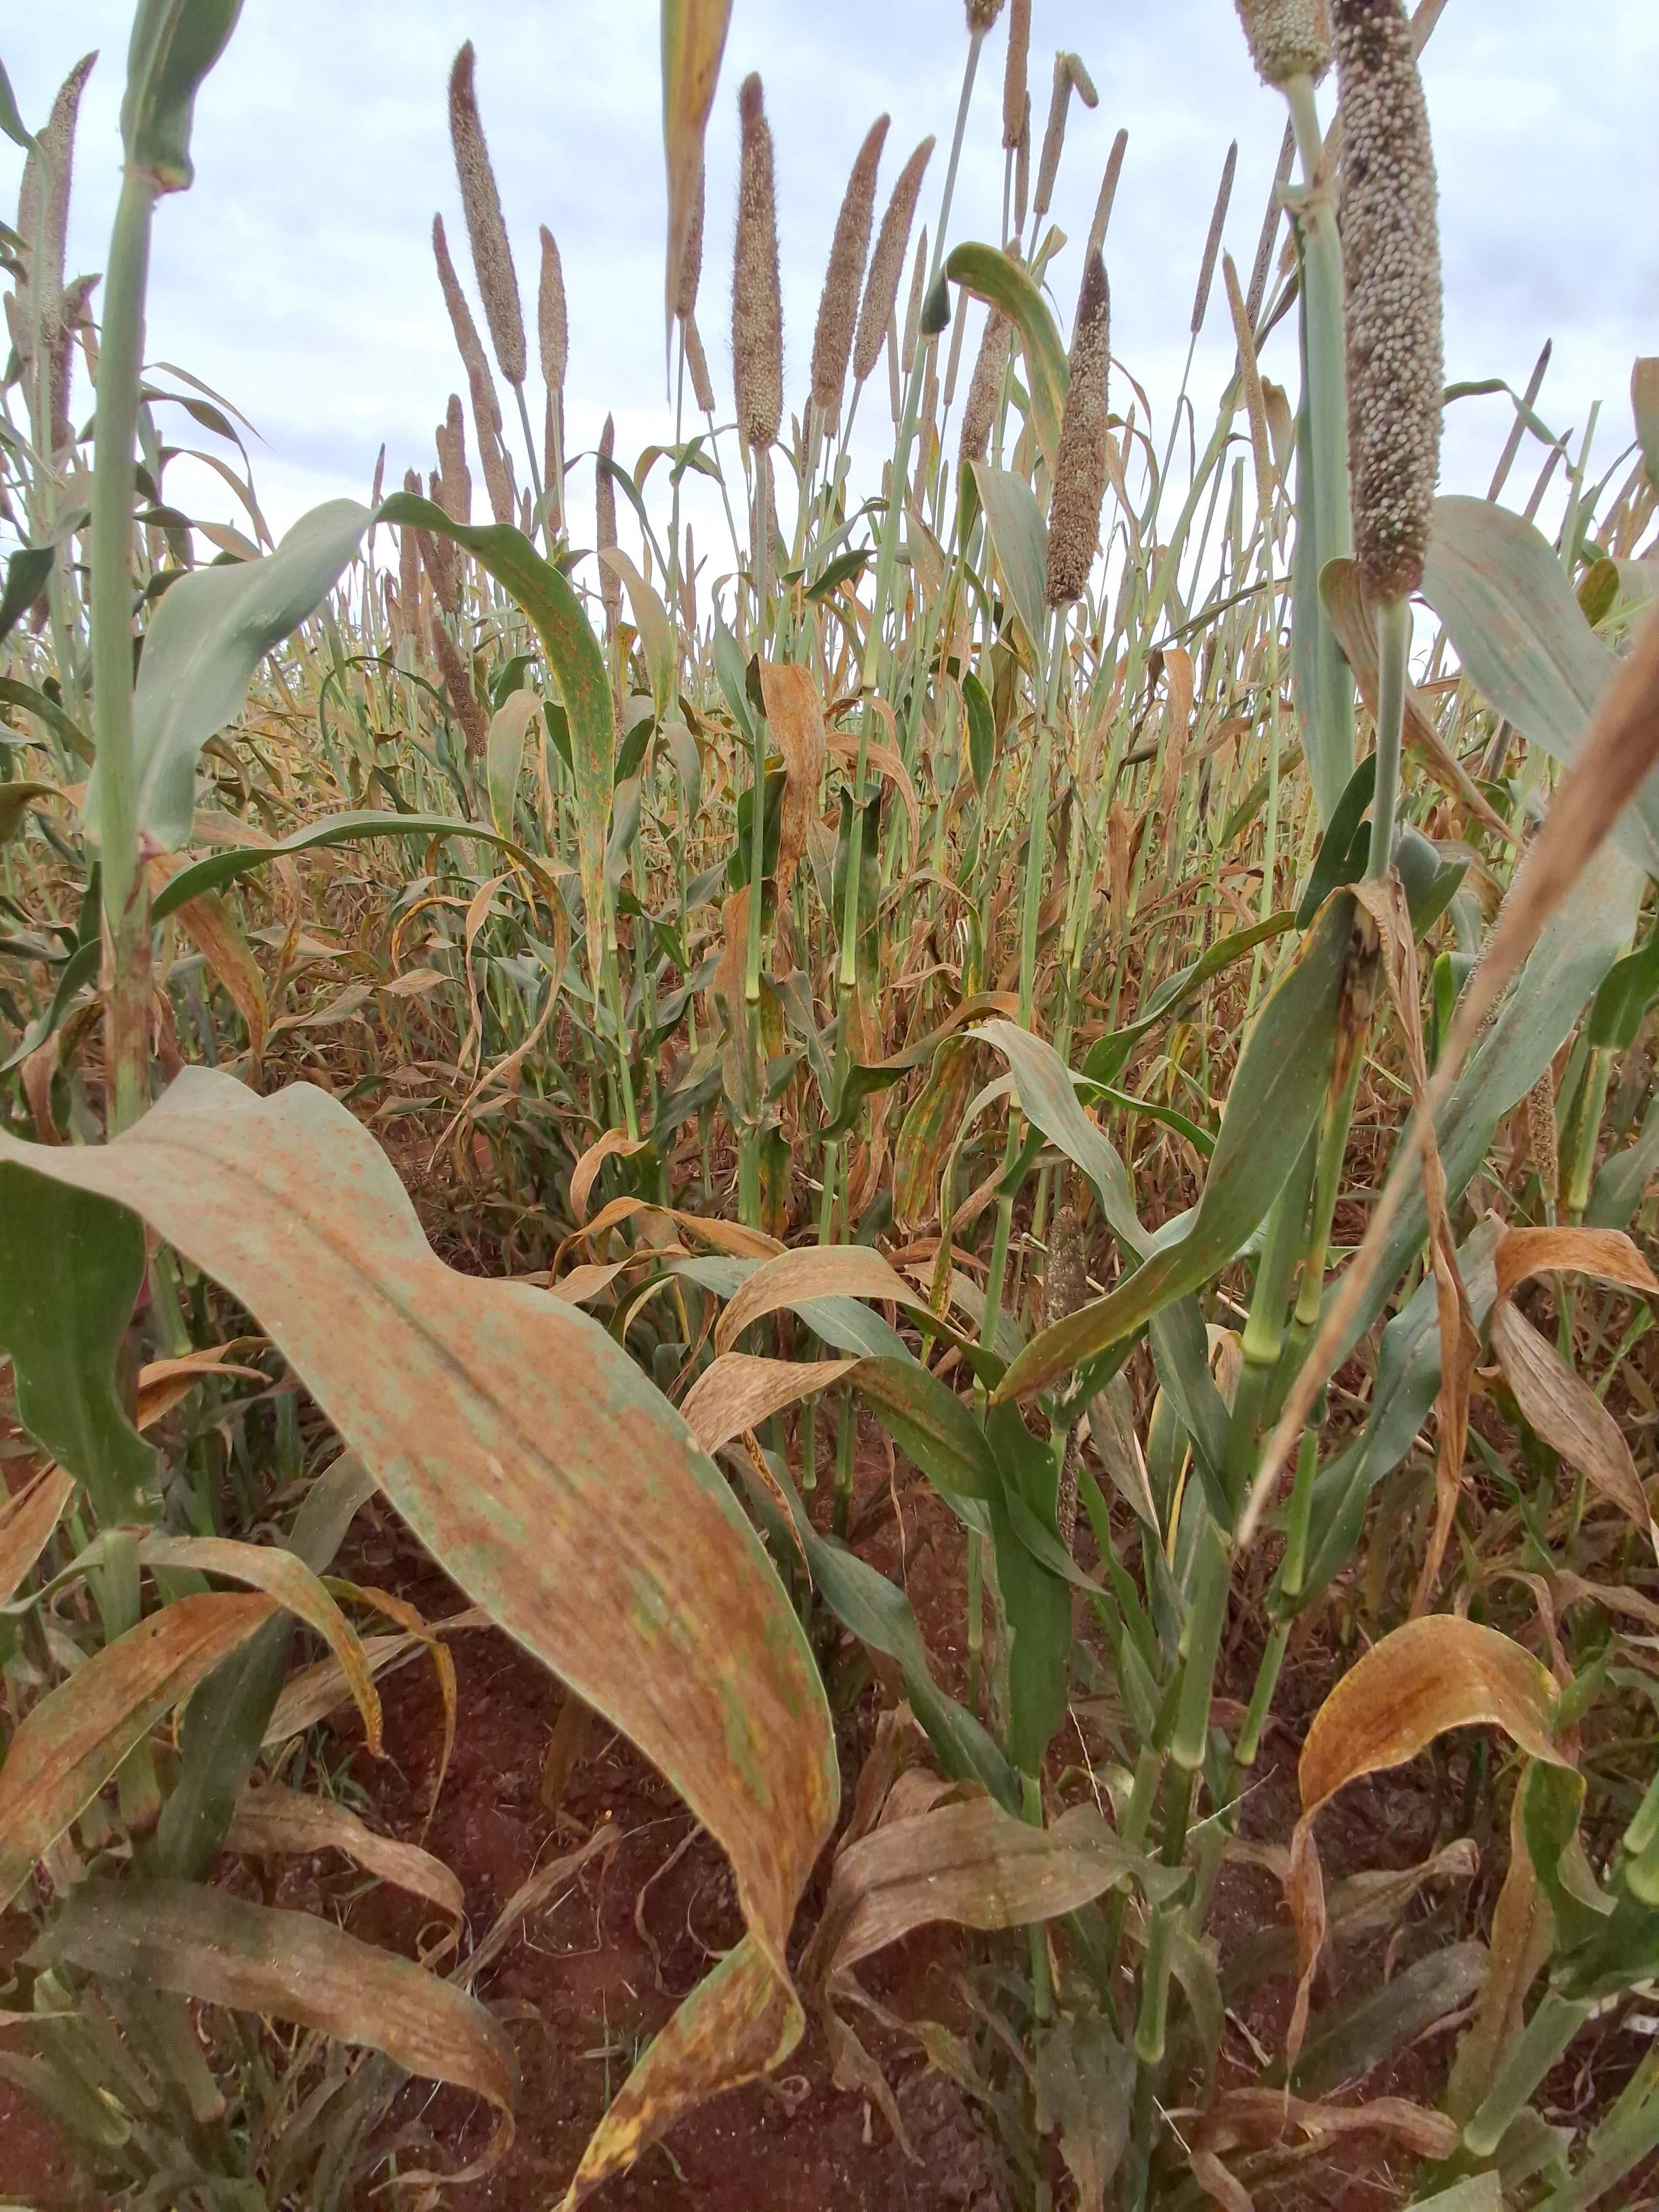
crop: pearl millet
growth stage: filling grain
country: Kenya
